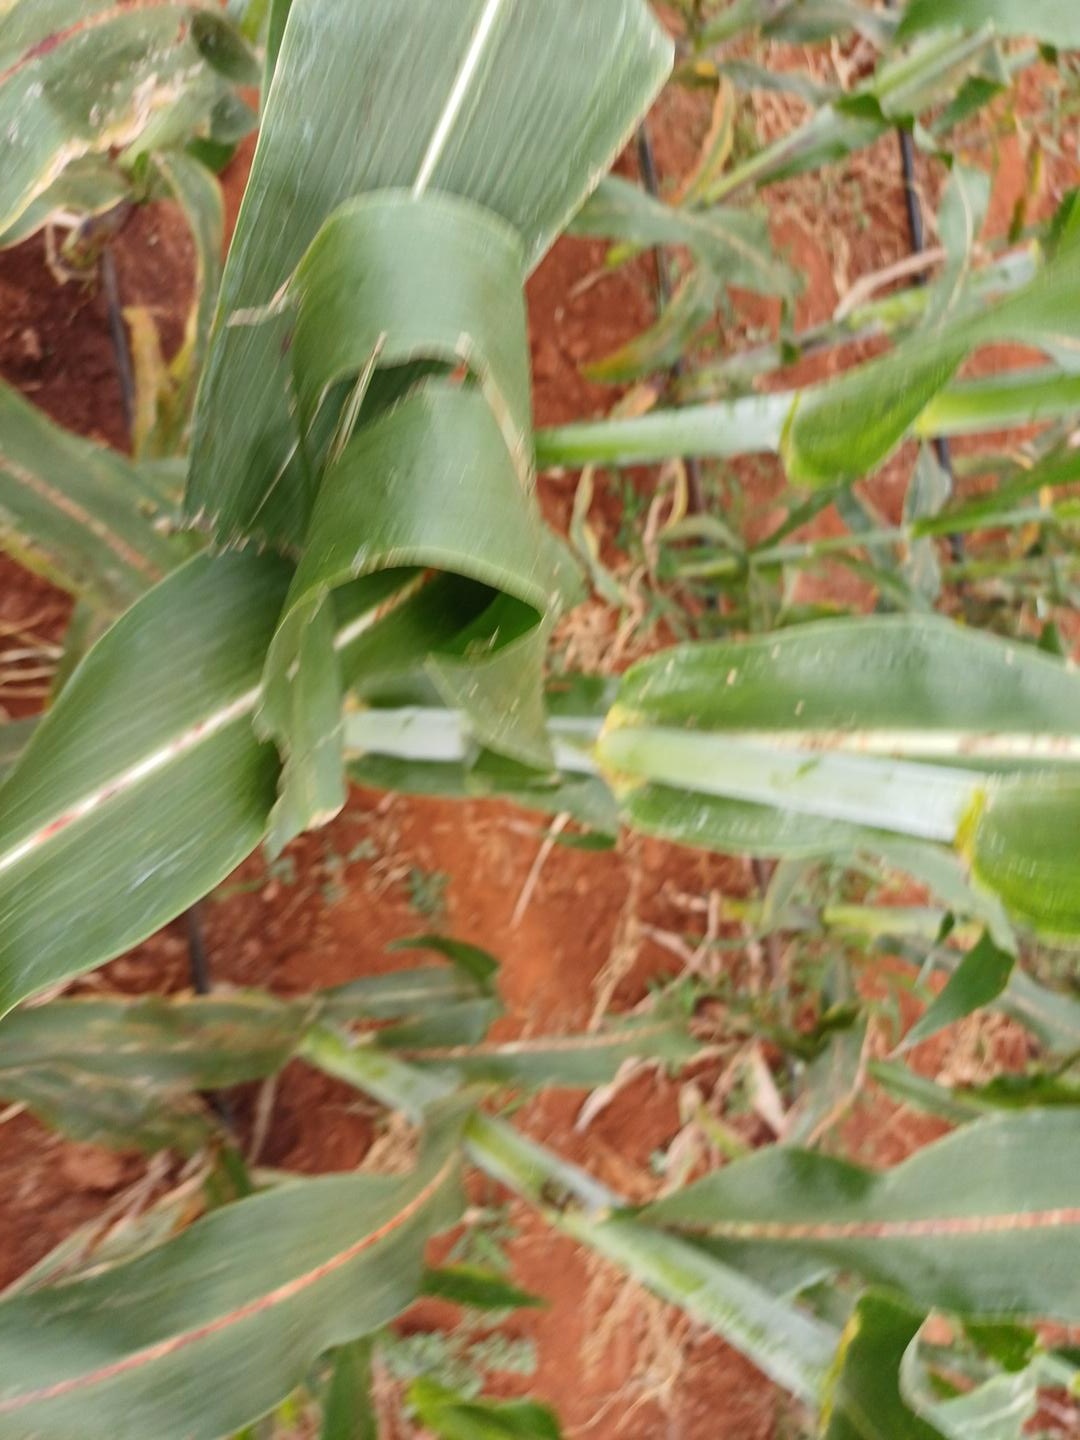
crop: sorghum
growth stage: vegetative
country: Kenya
